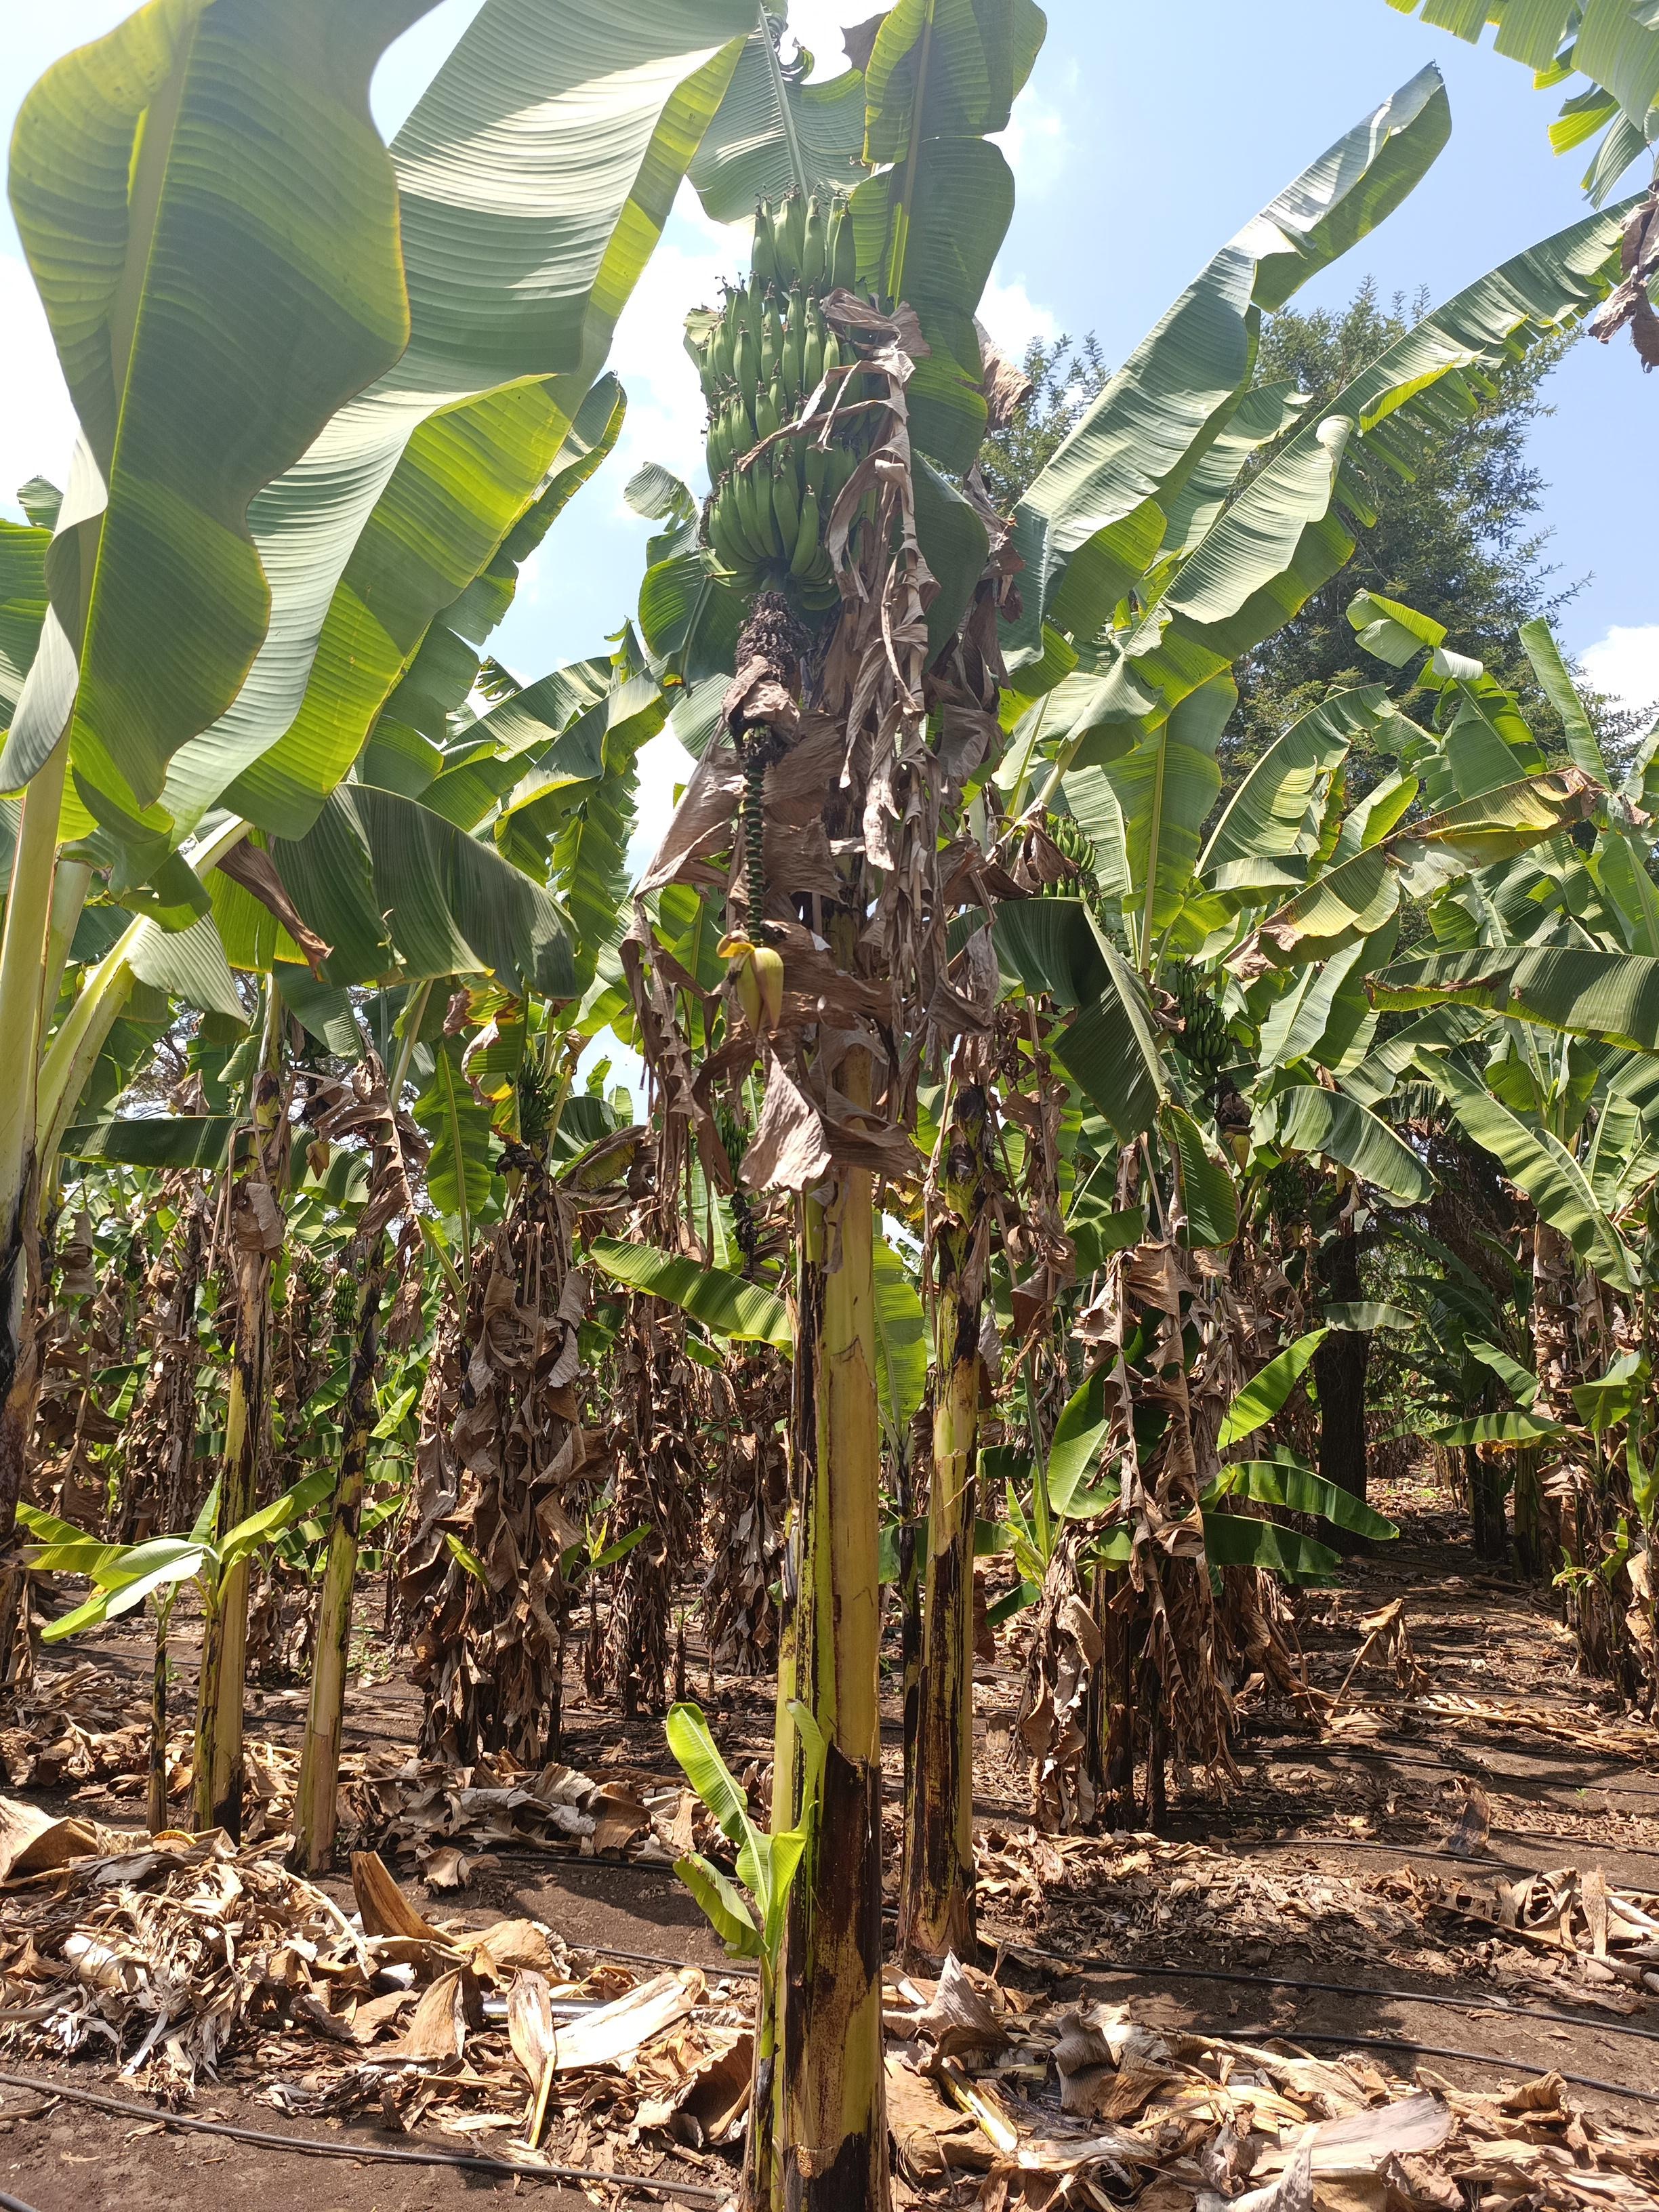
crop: banana
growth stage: development fruit
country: Tanzania
